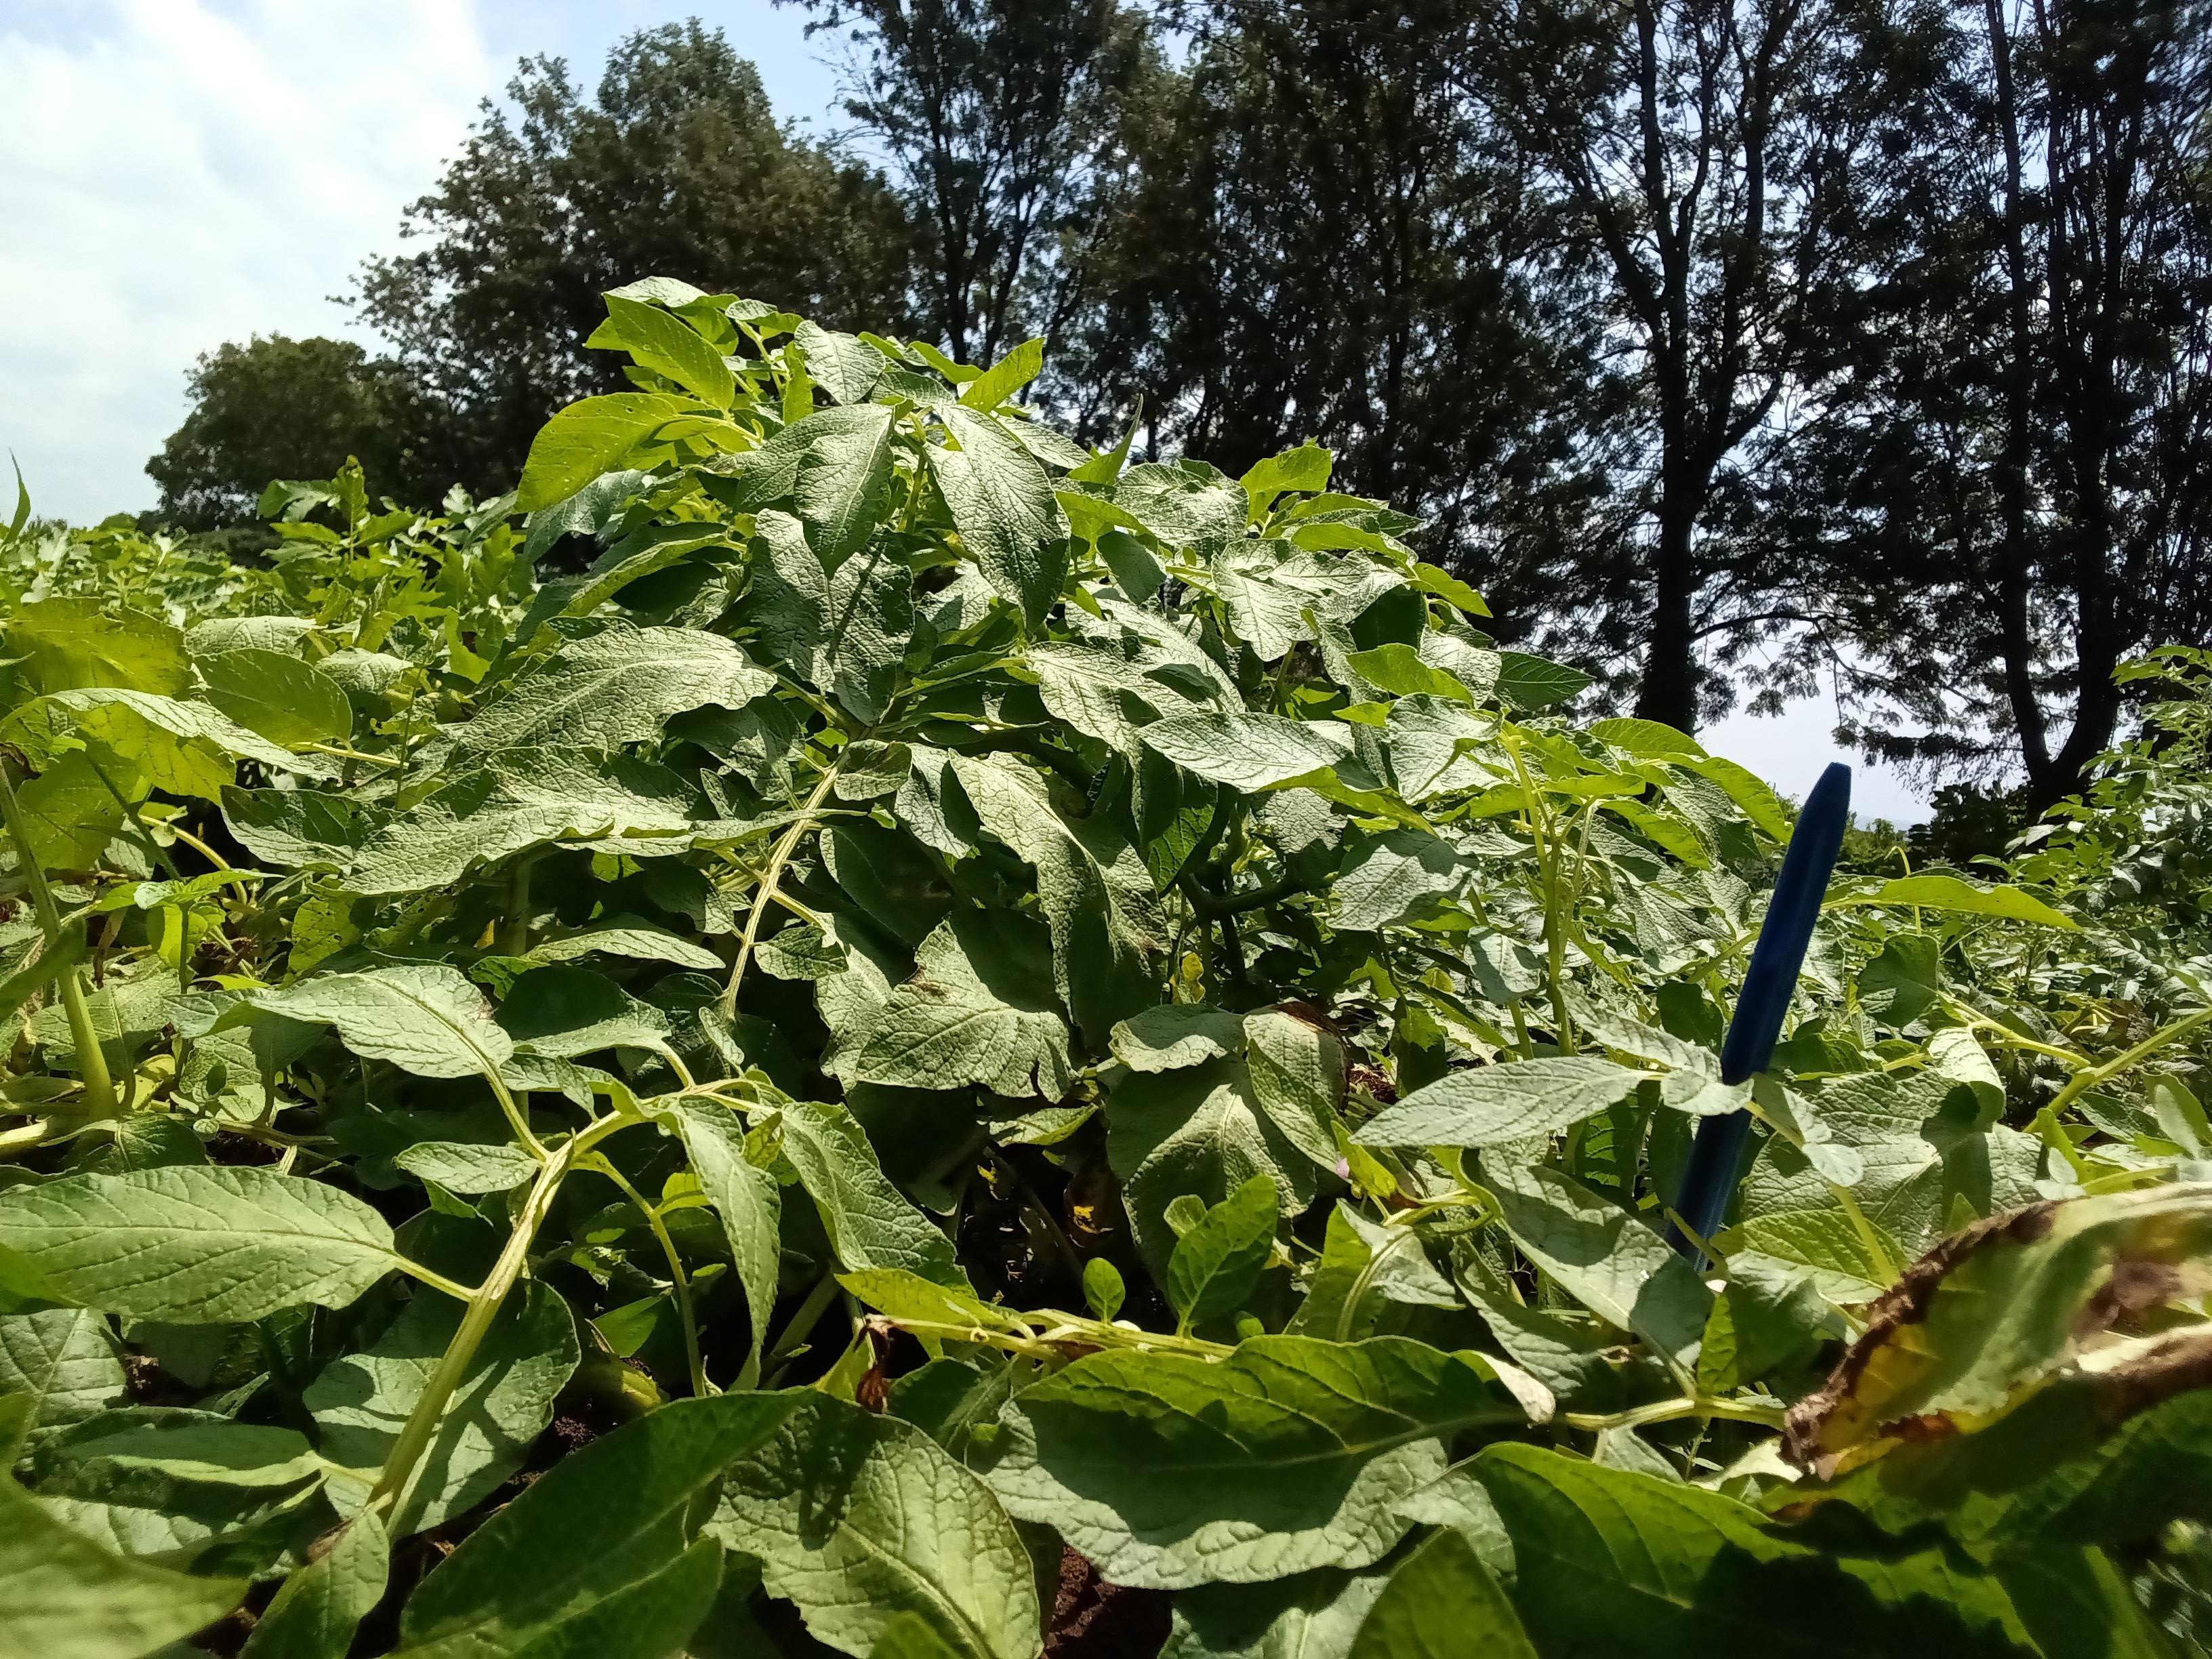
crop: potato
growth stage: harvest maturity
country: Kenya
